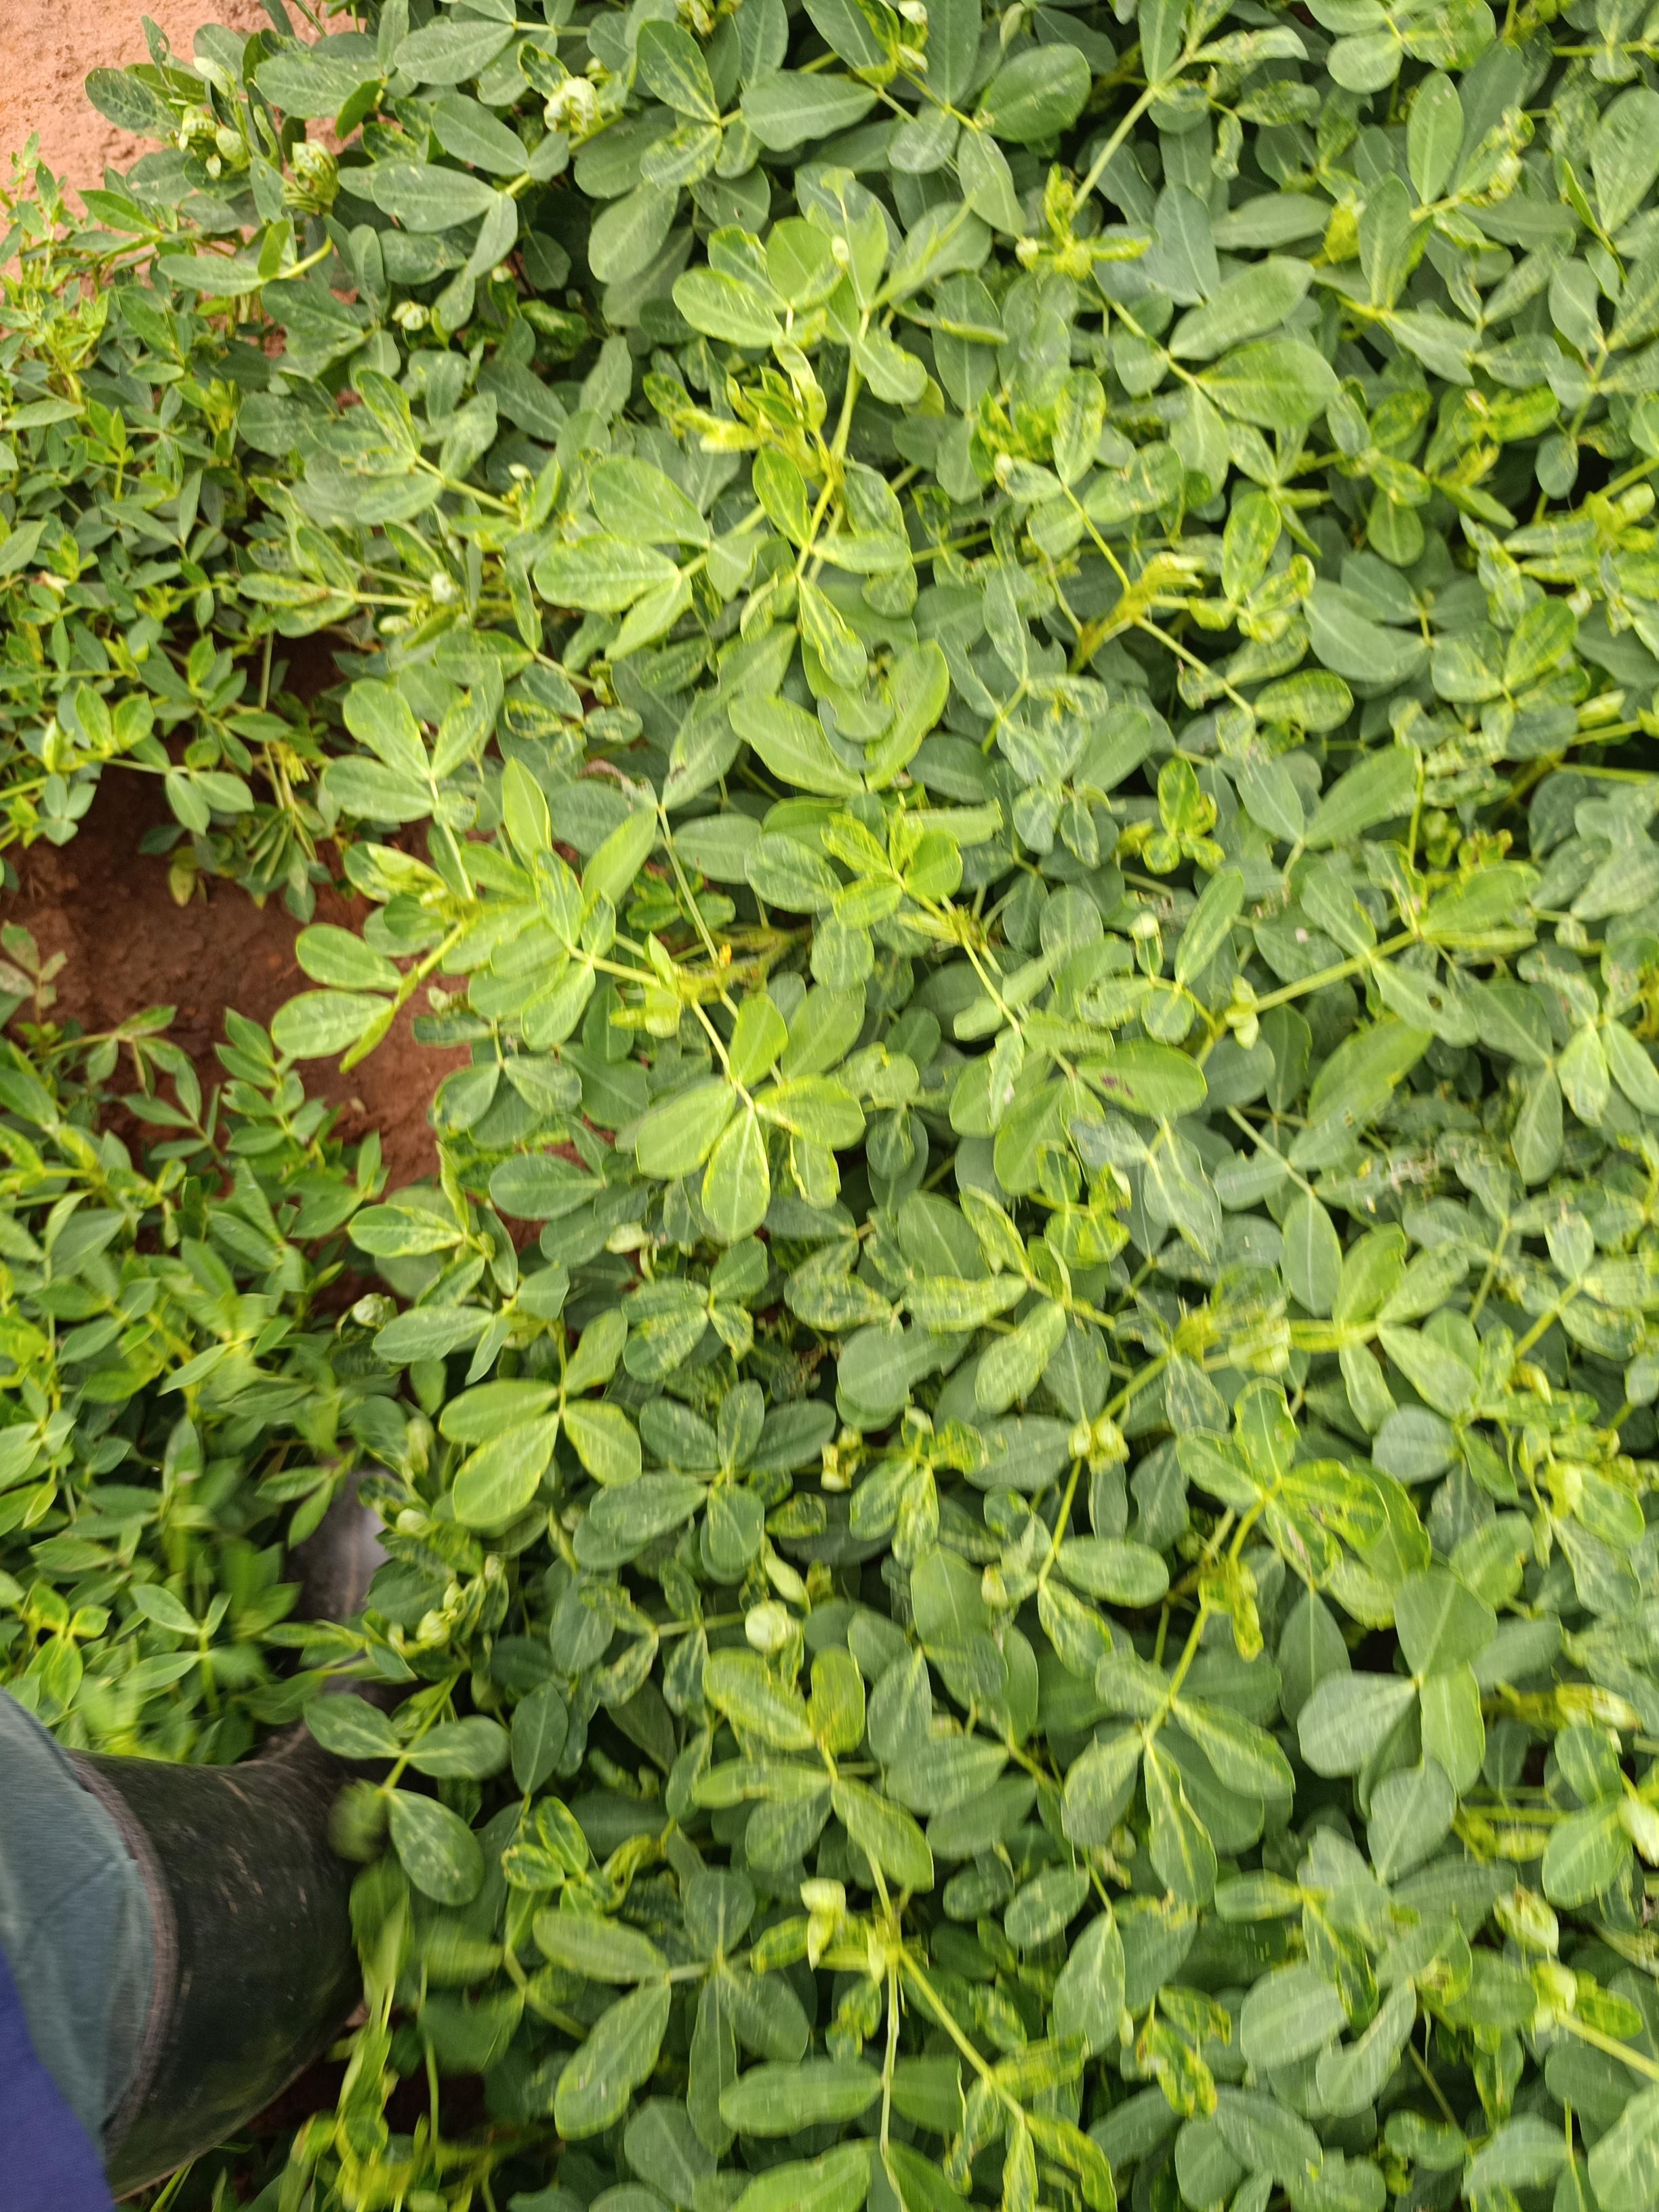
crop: groundnut
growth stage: pegging
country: Kenya
